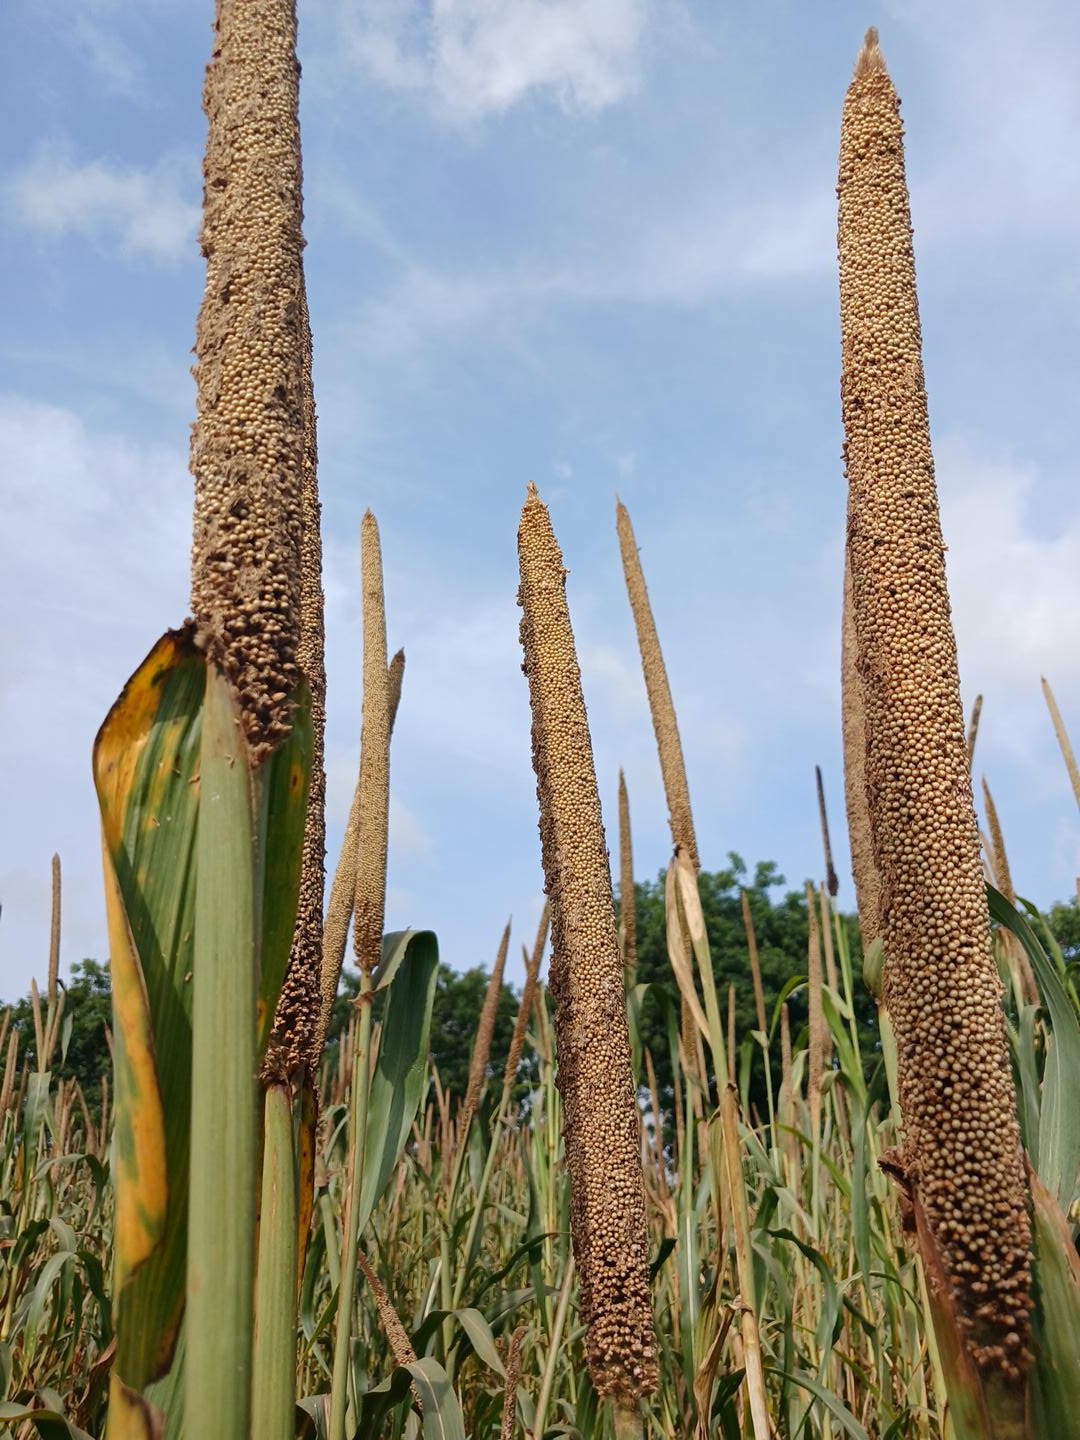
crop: pearl millet
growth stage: maturity
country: Senegal
